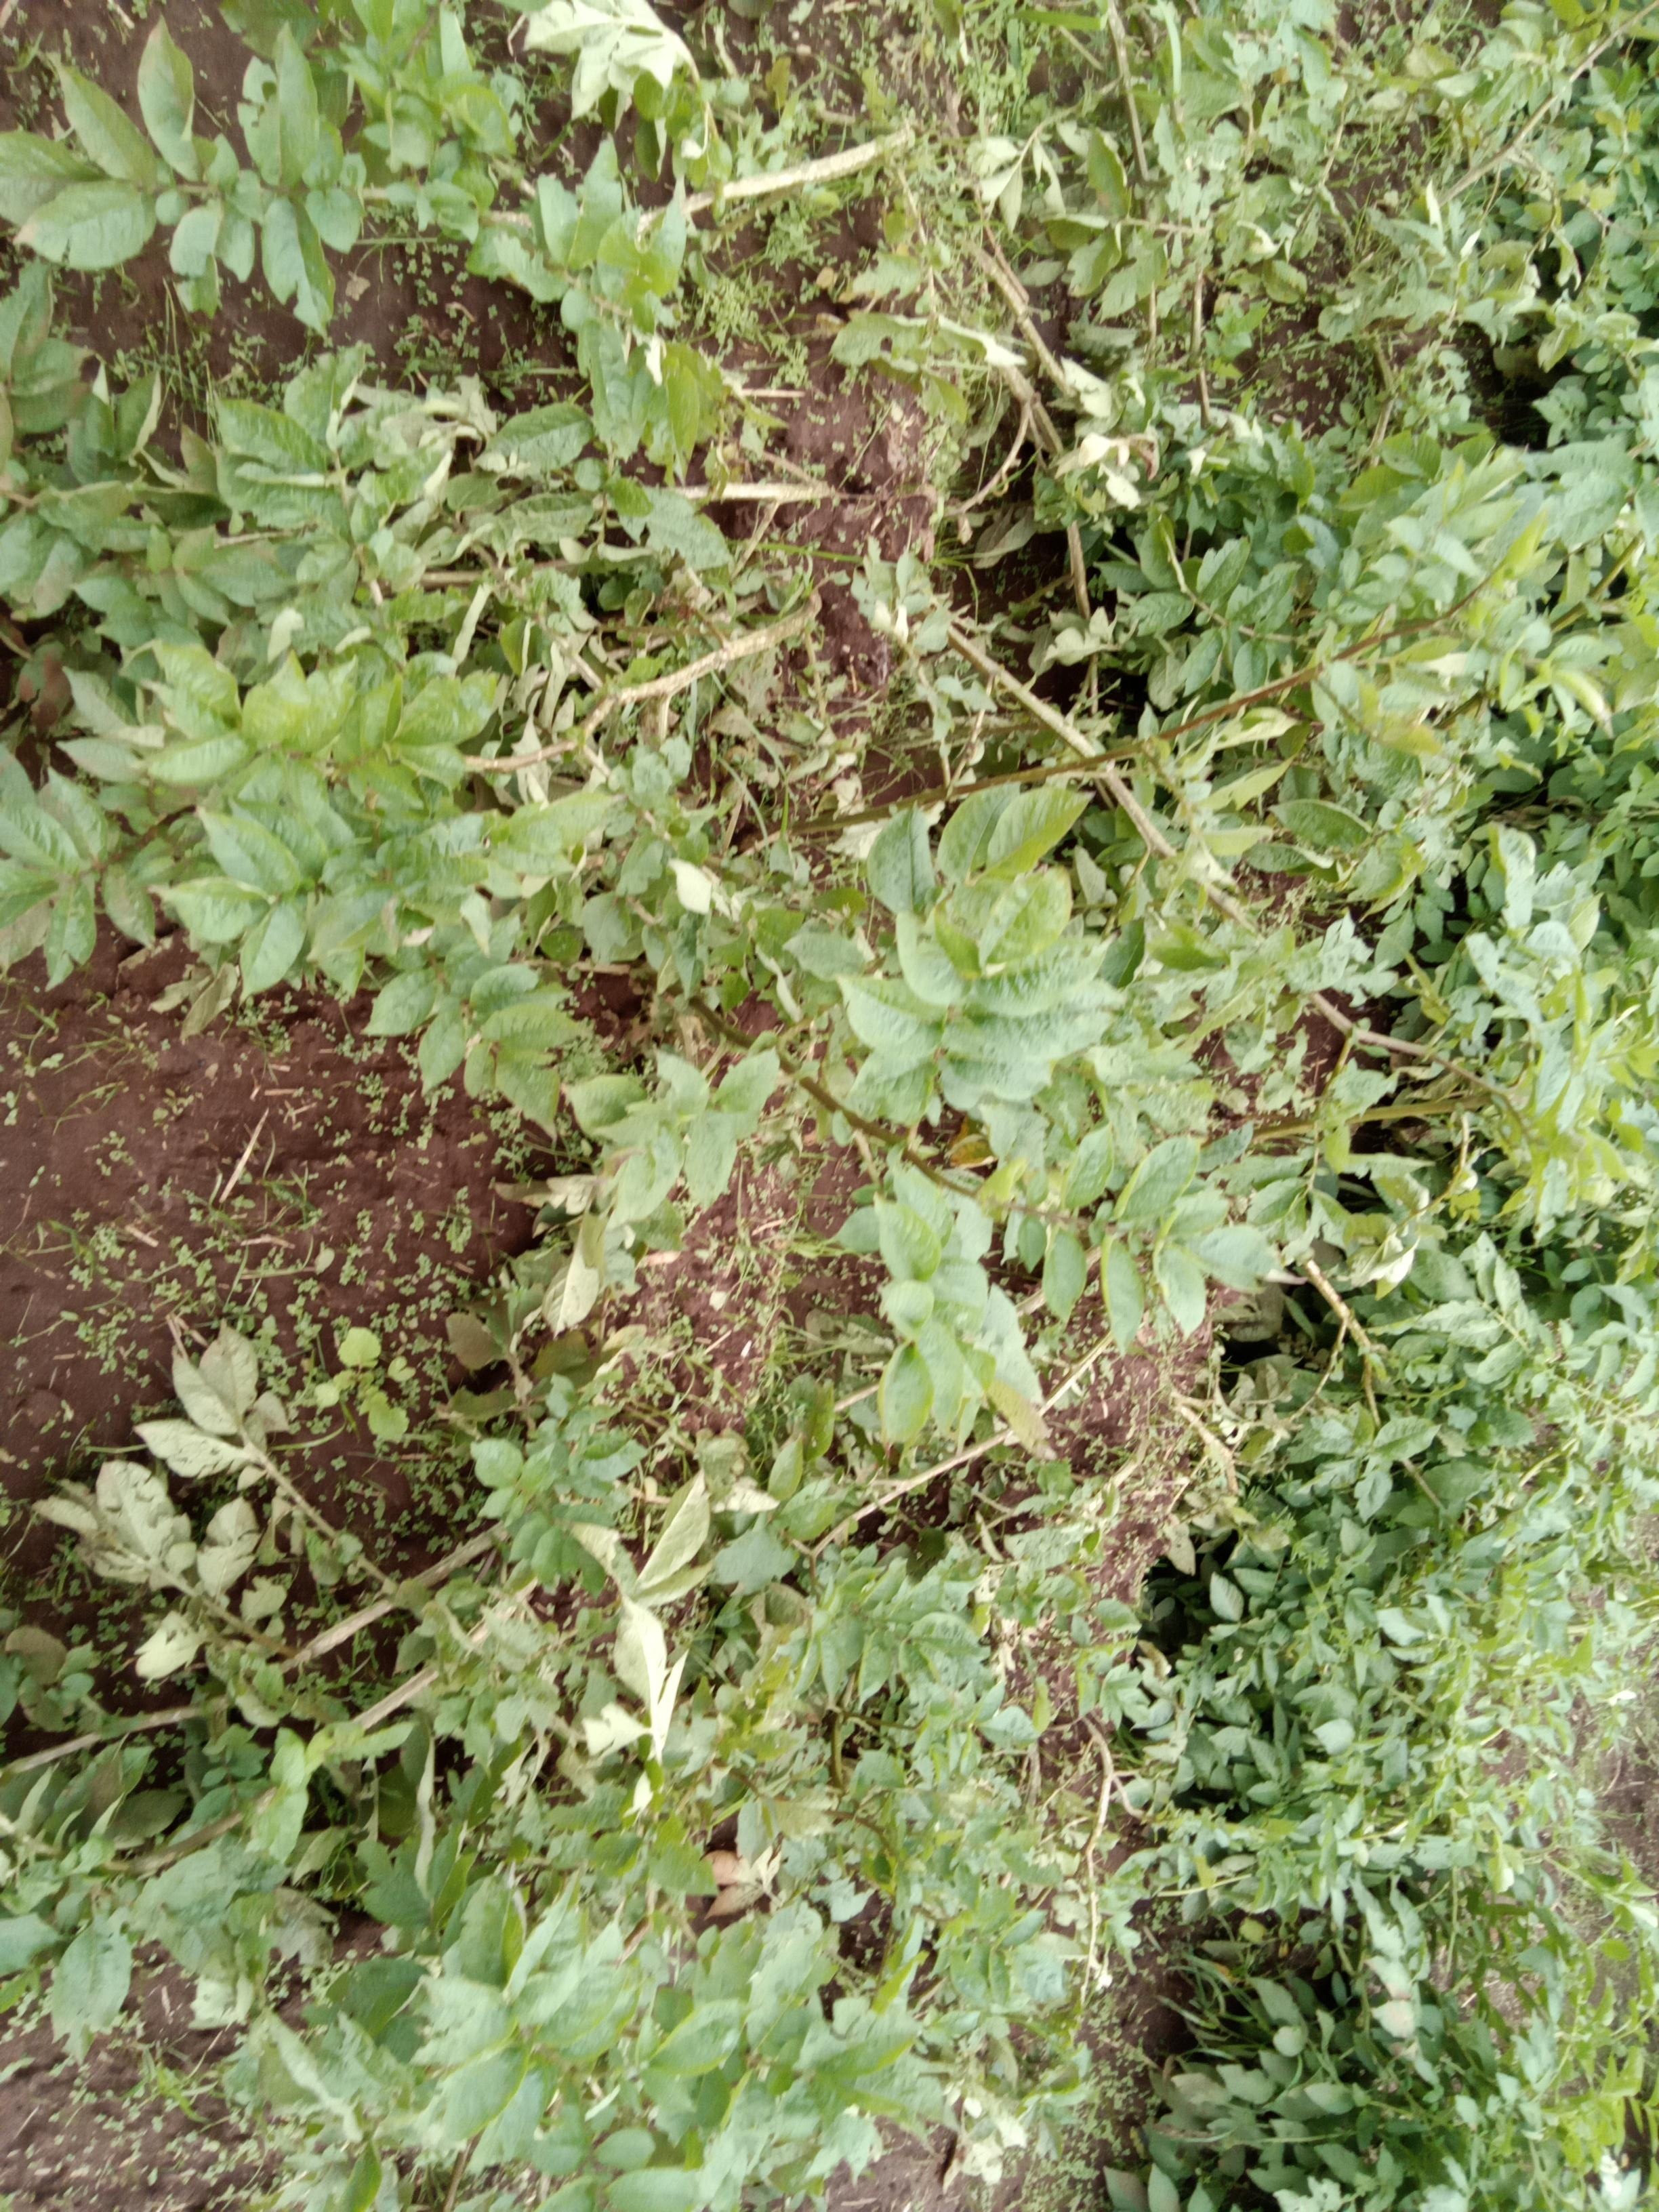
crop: potato
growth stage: vegetative
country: Kenya
